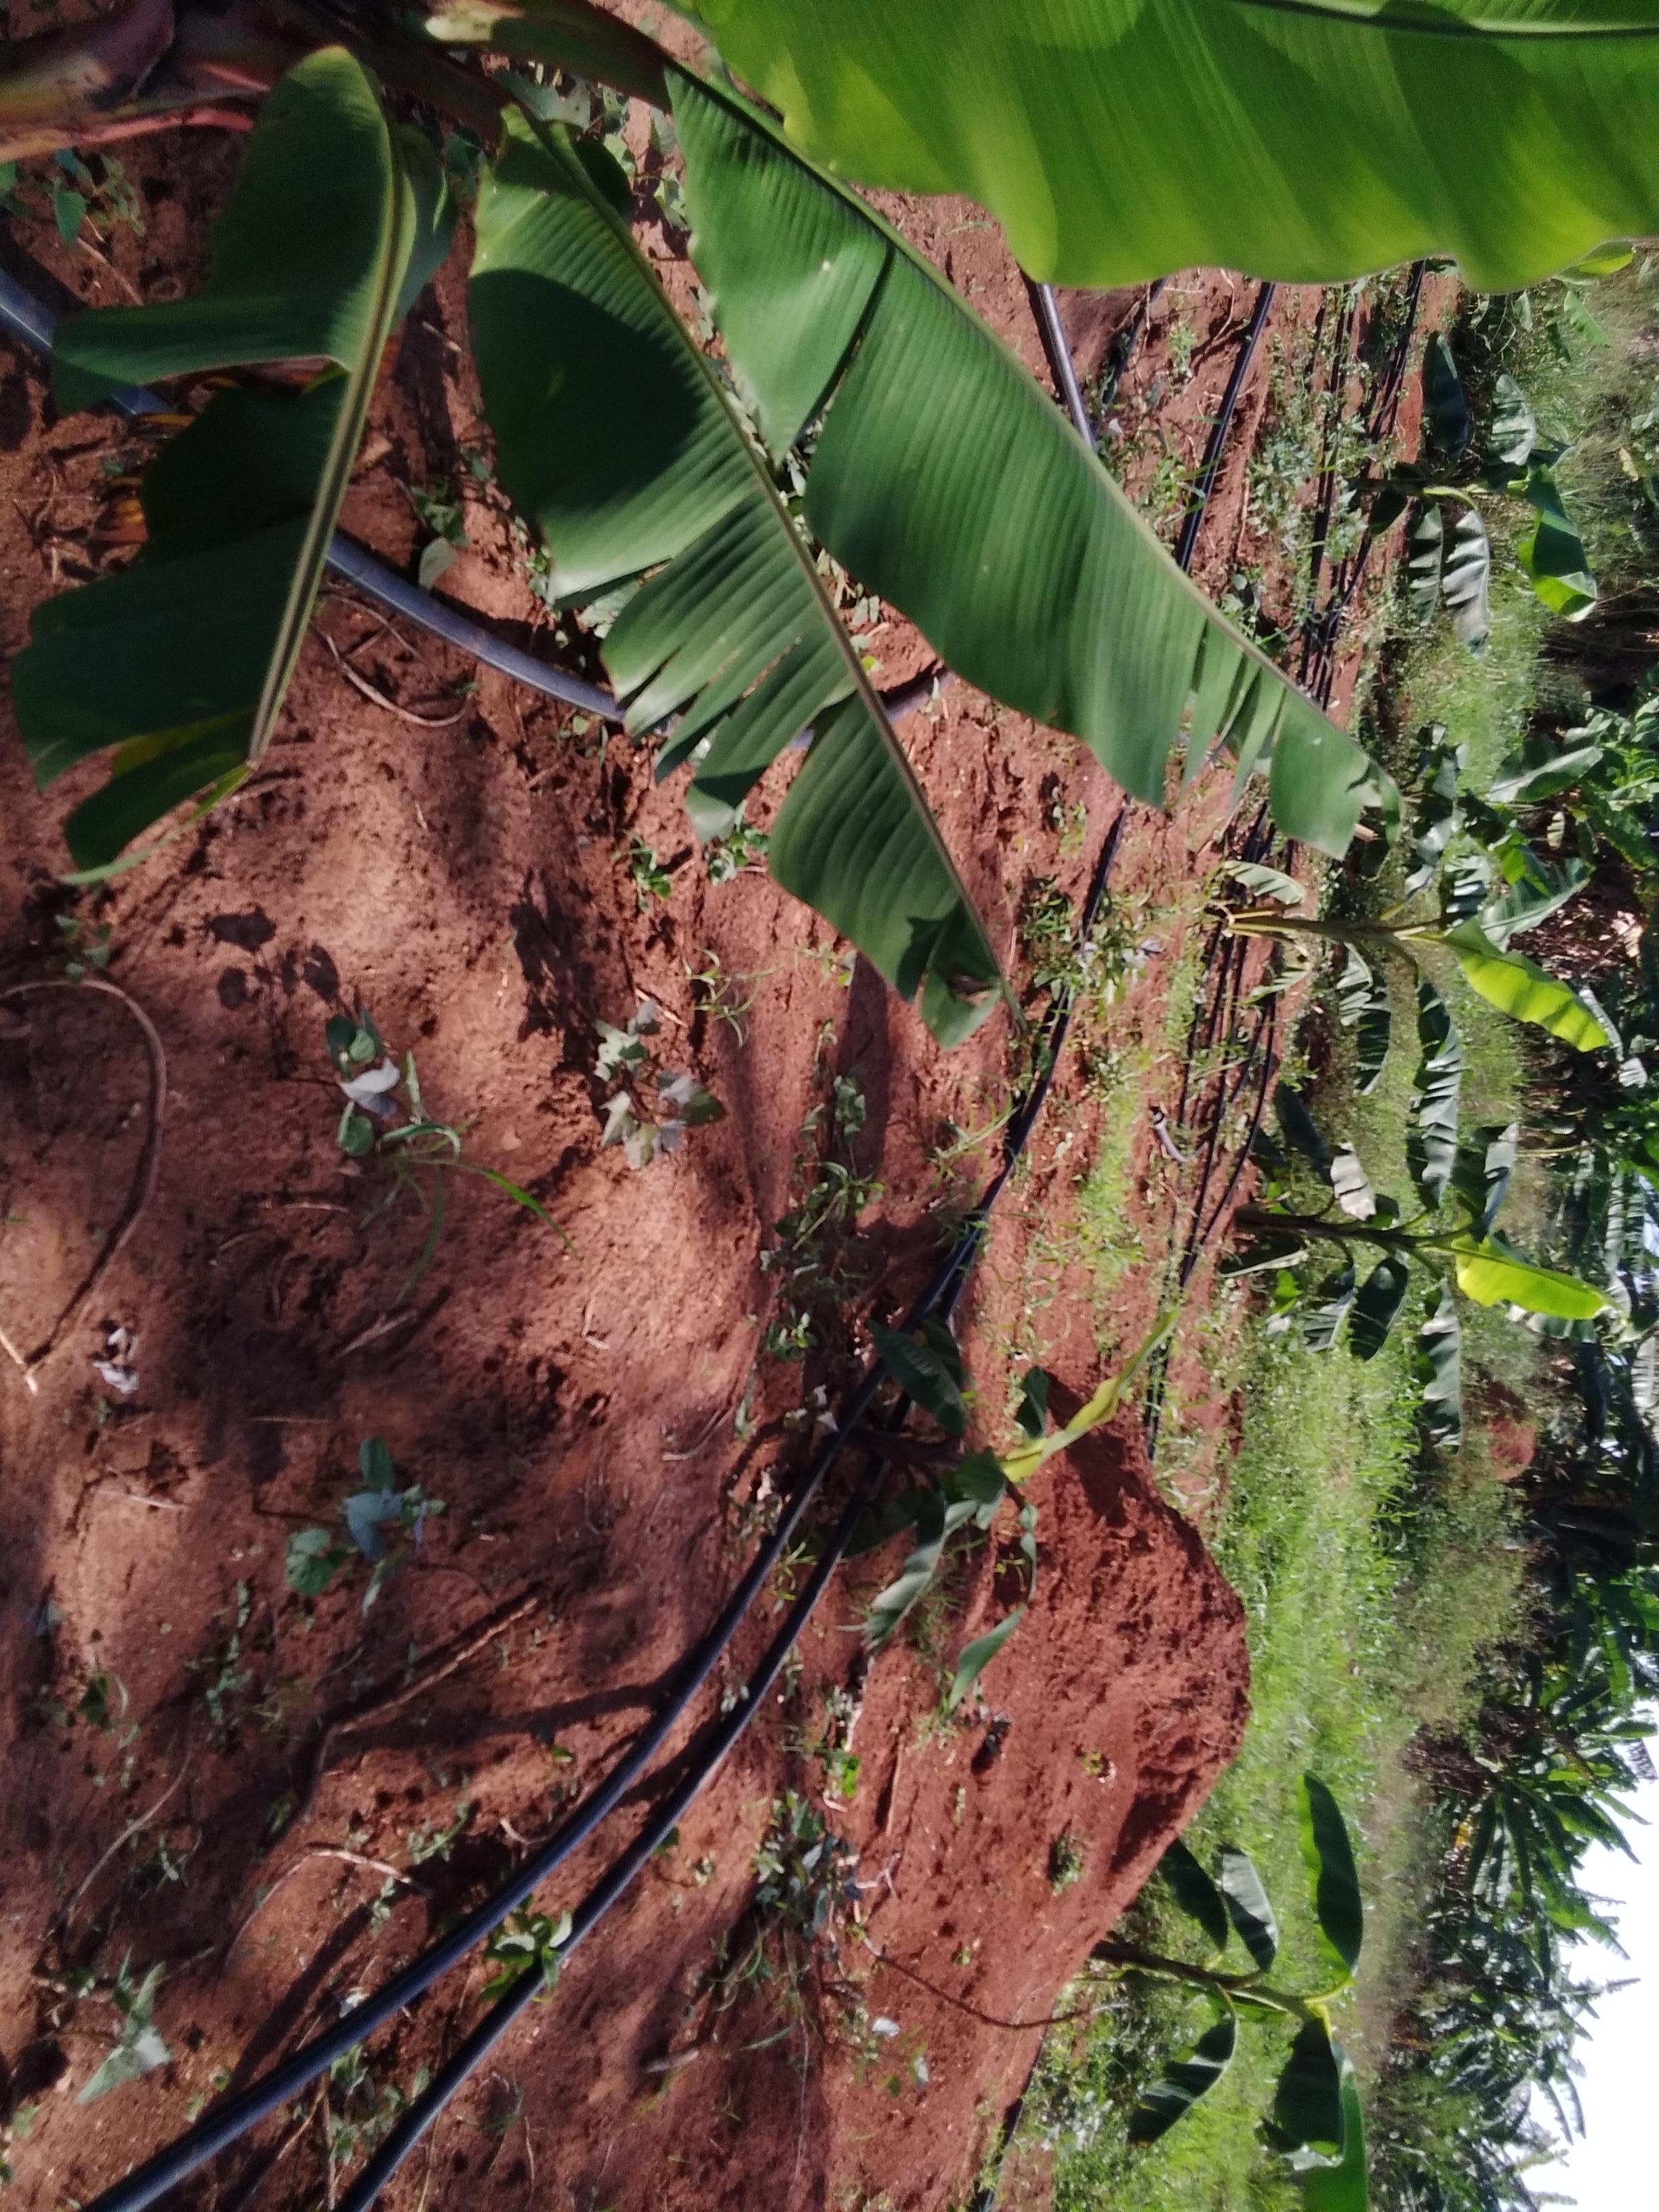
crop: banana
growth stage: vegetative
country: Uganda
